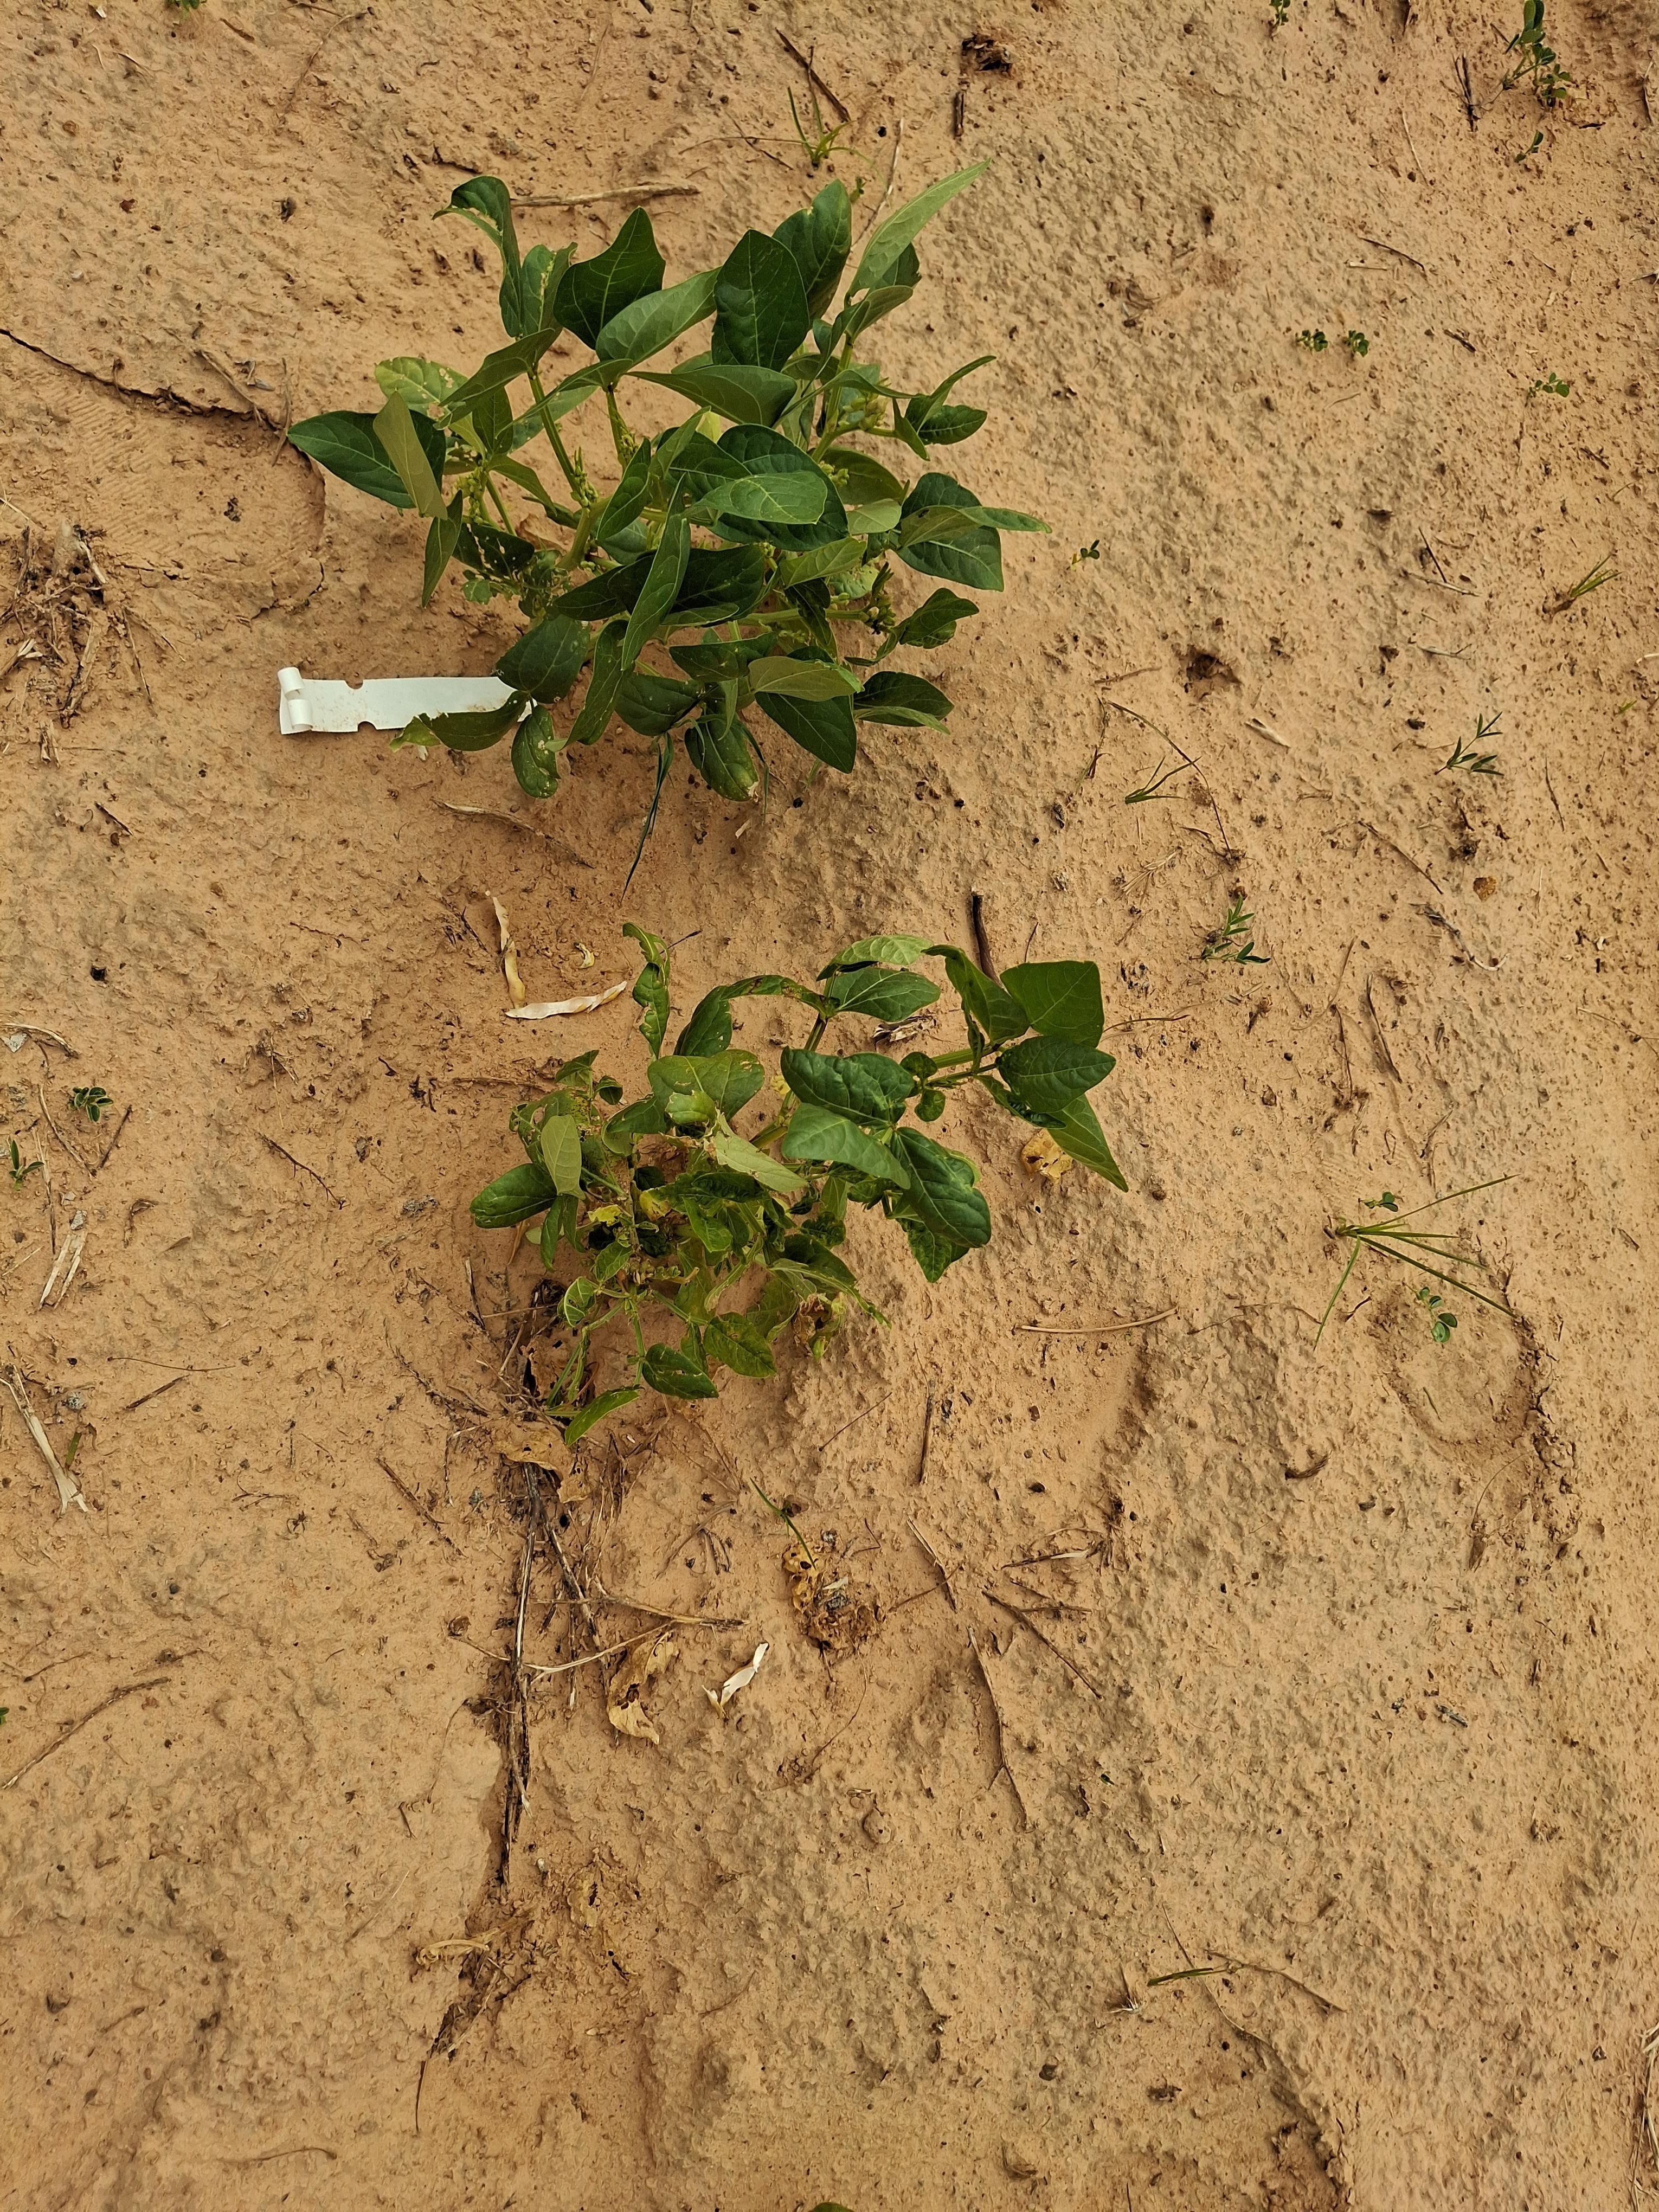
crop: cowpea
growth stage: harvest maturity
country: Nigeria
